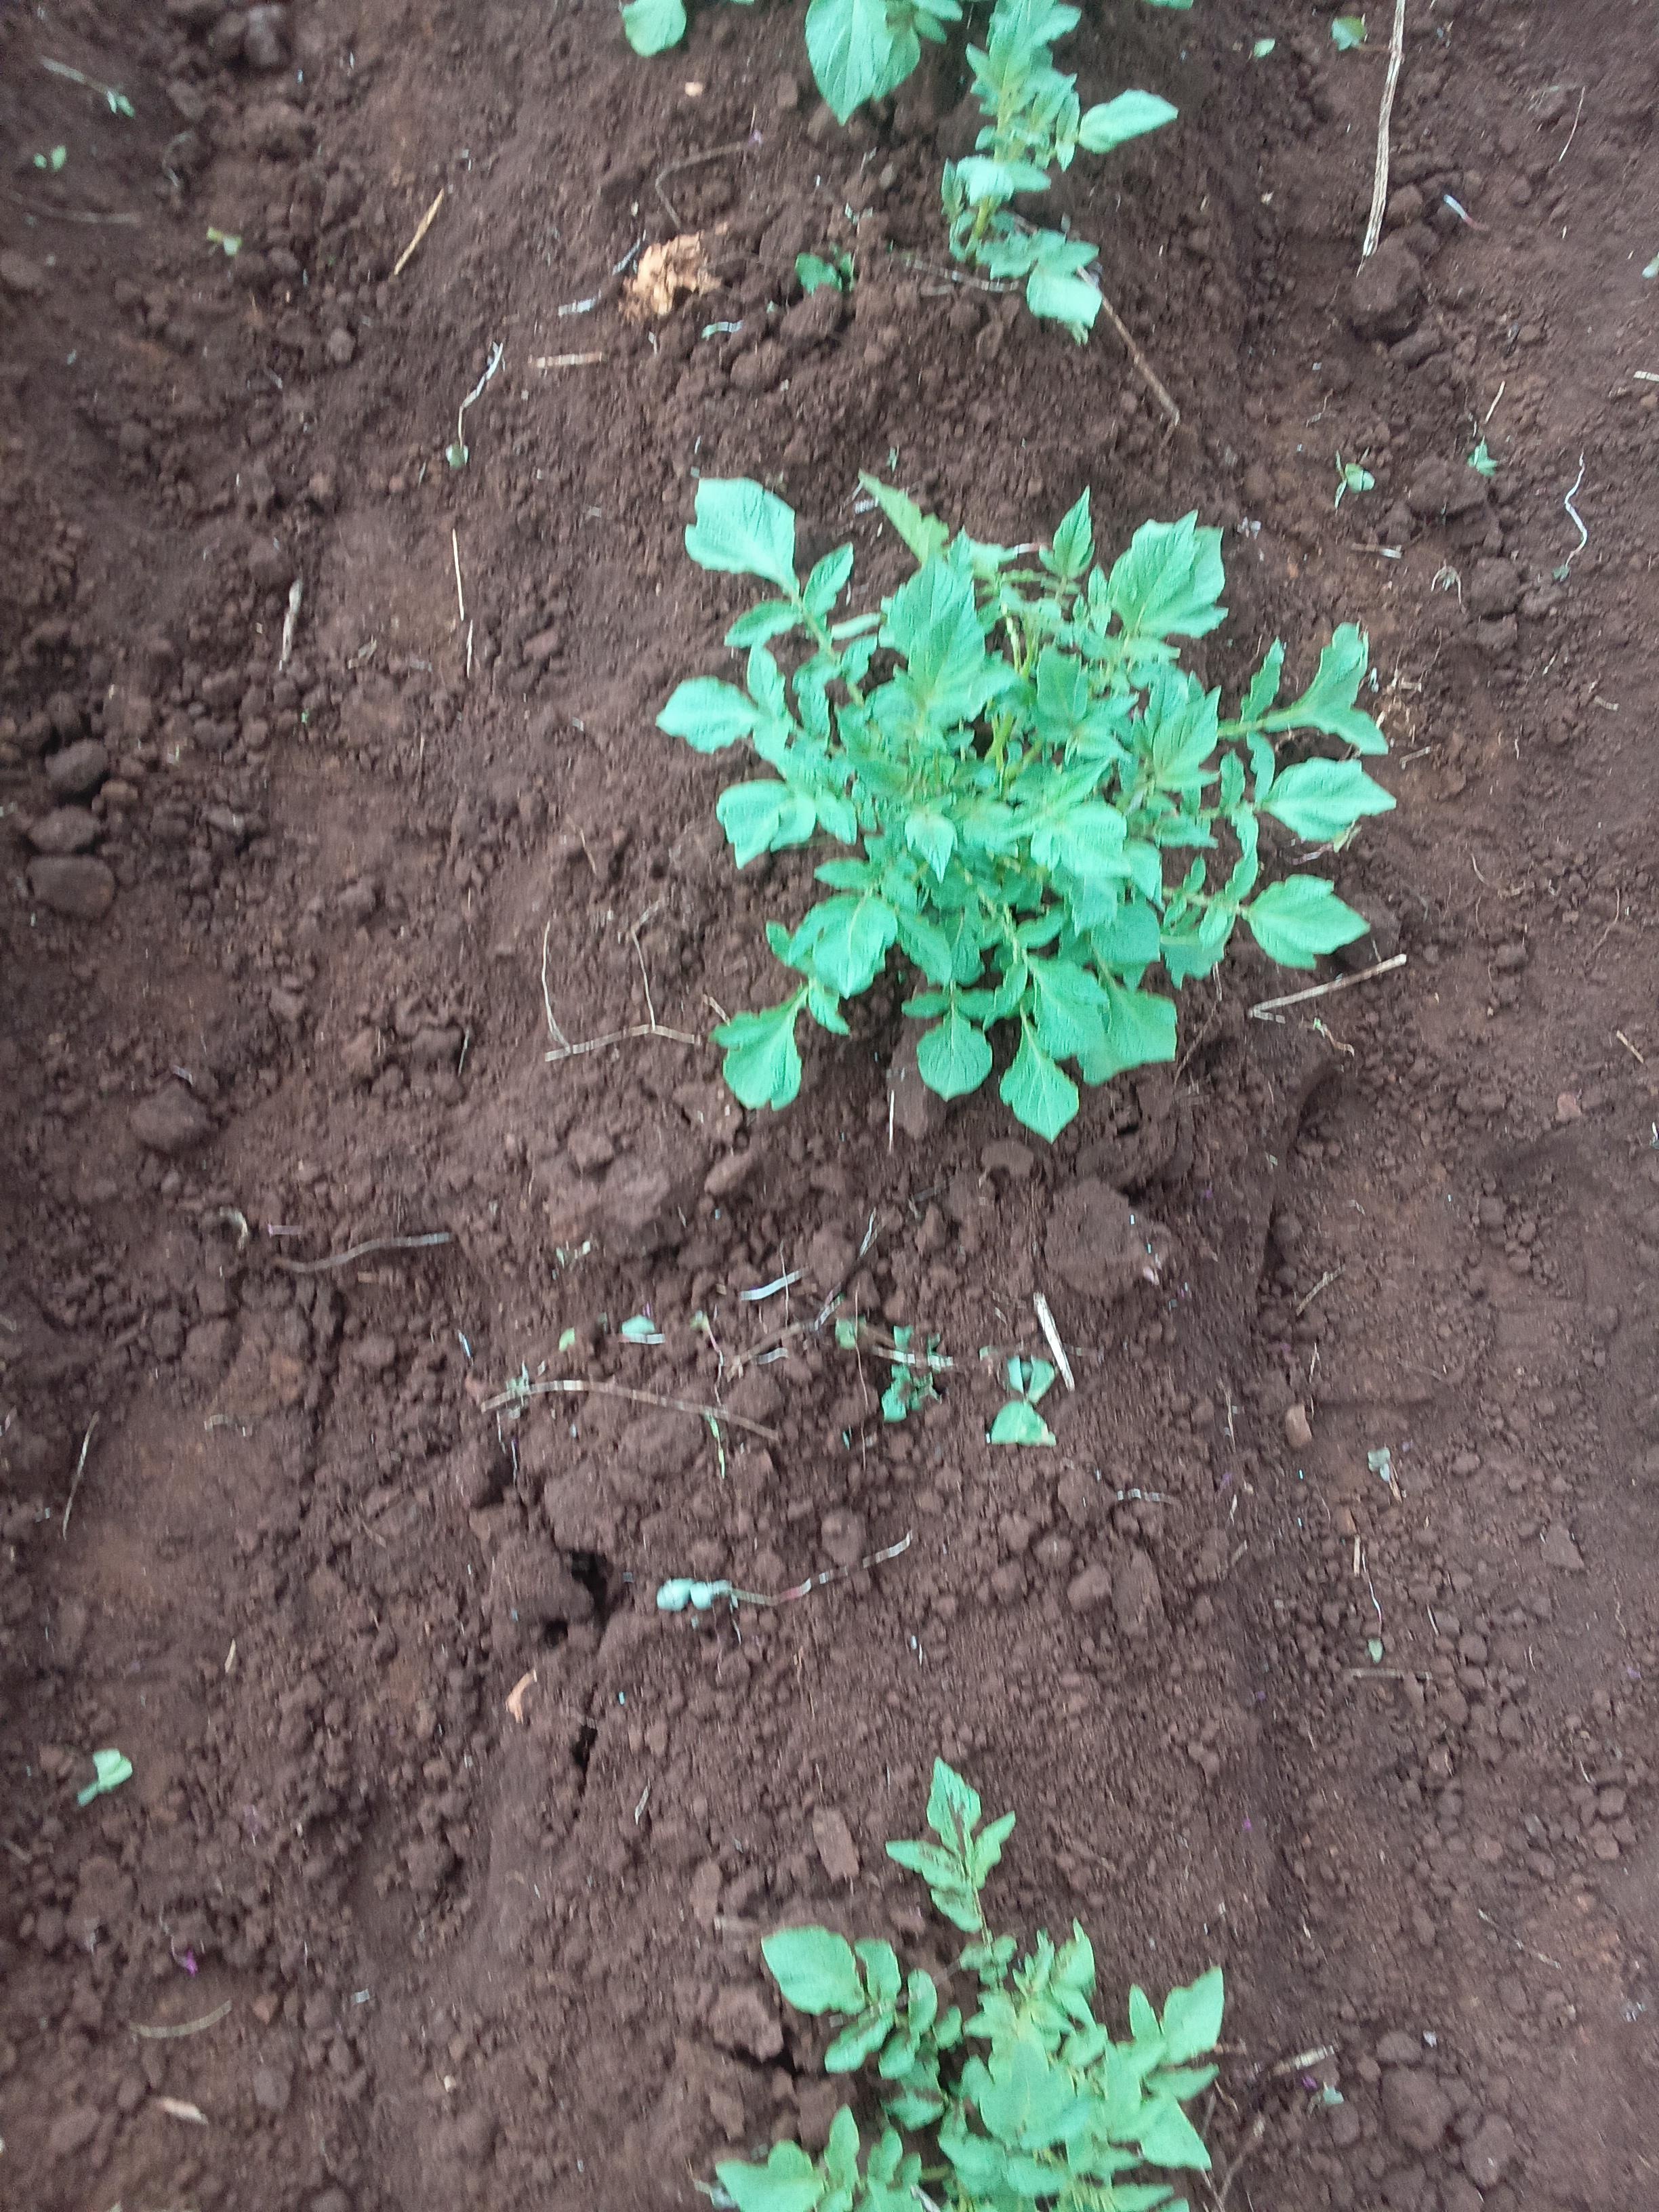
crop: potato
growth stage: sprouting emergence
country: Kenya
